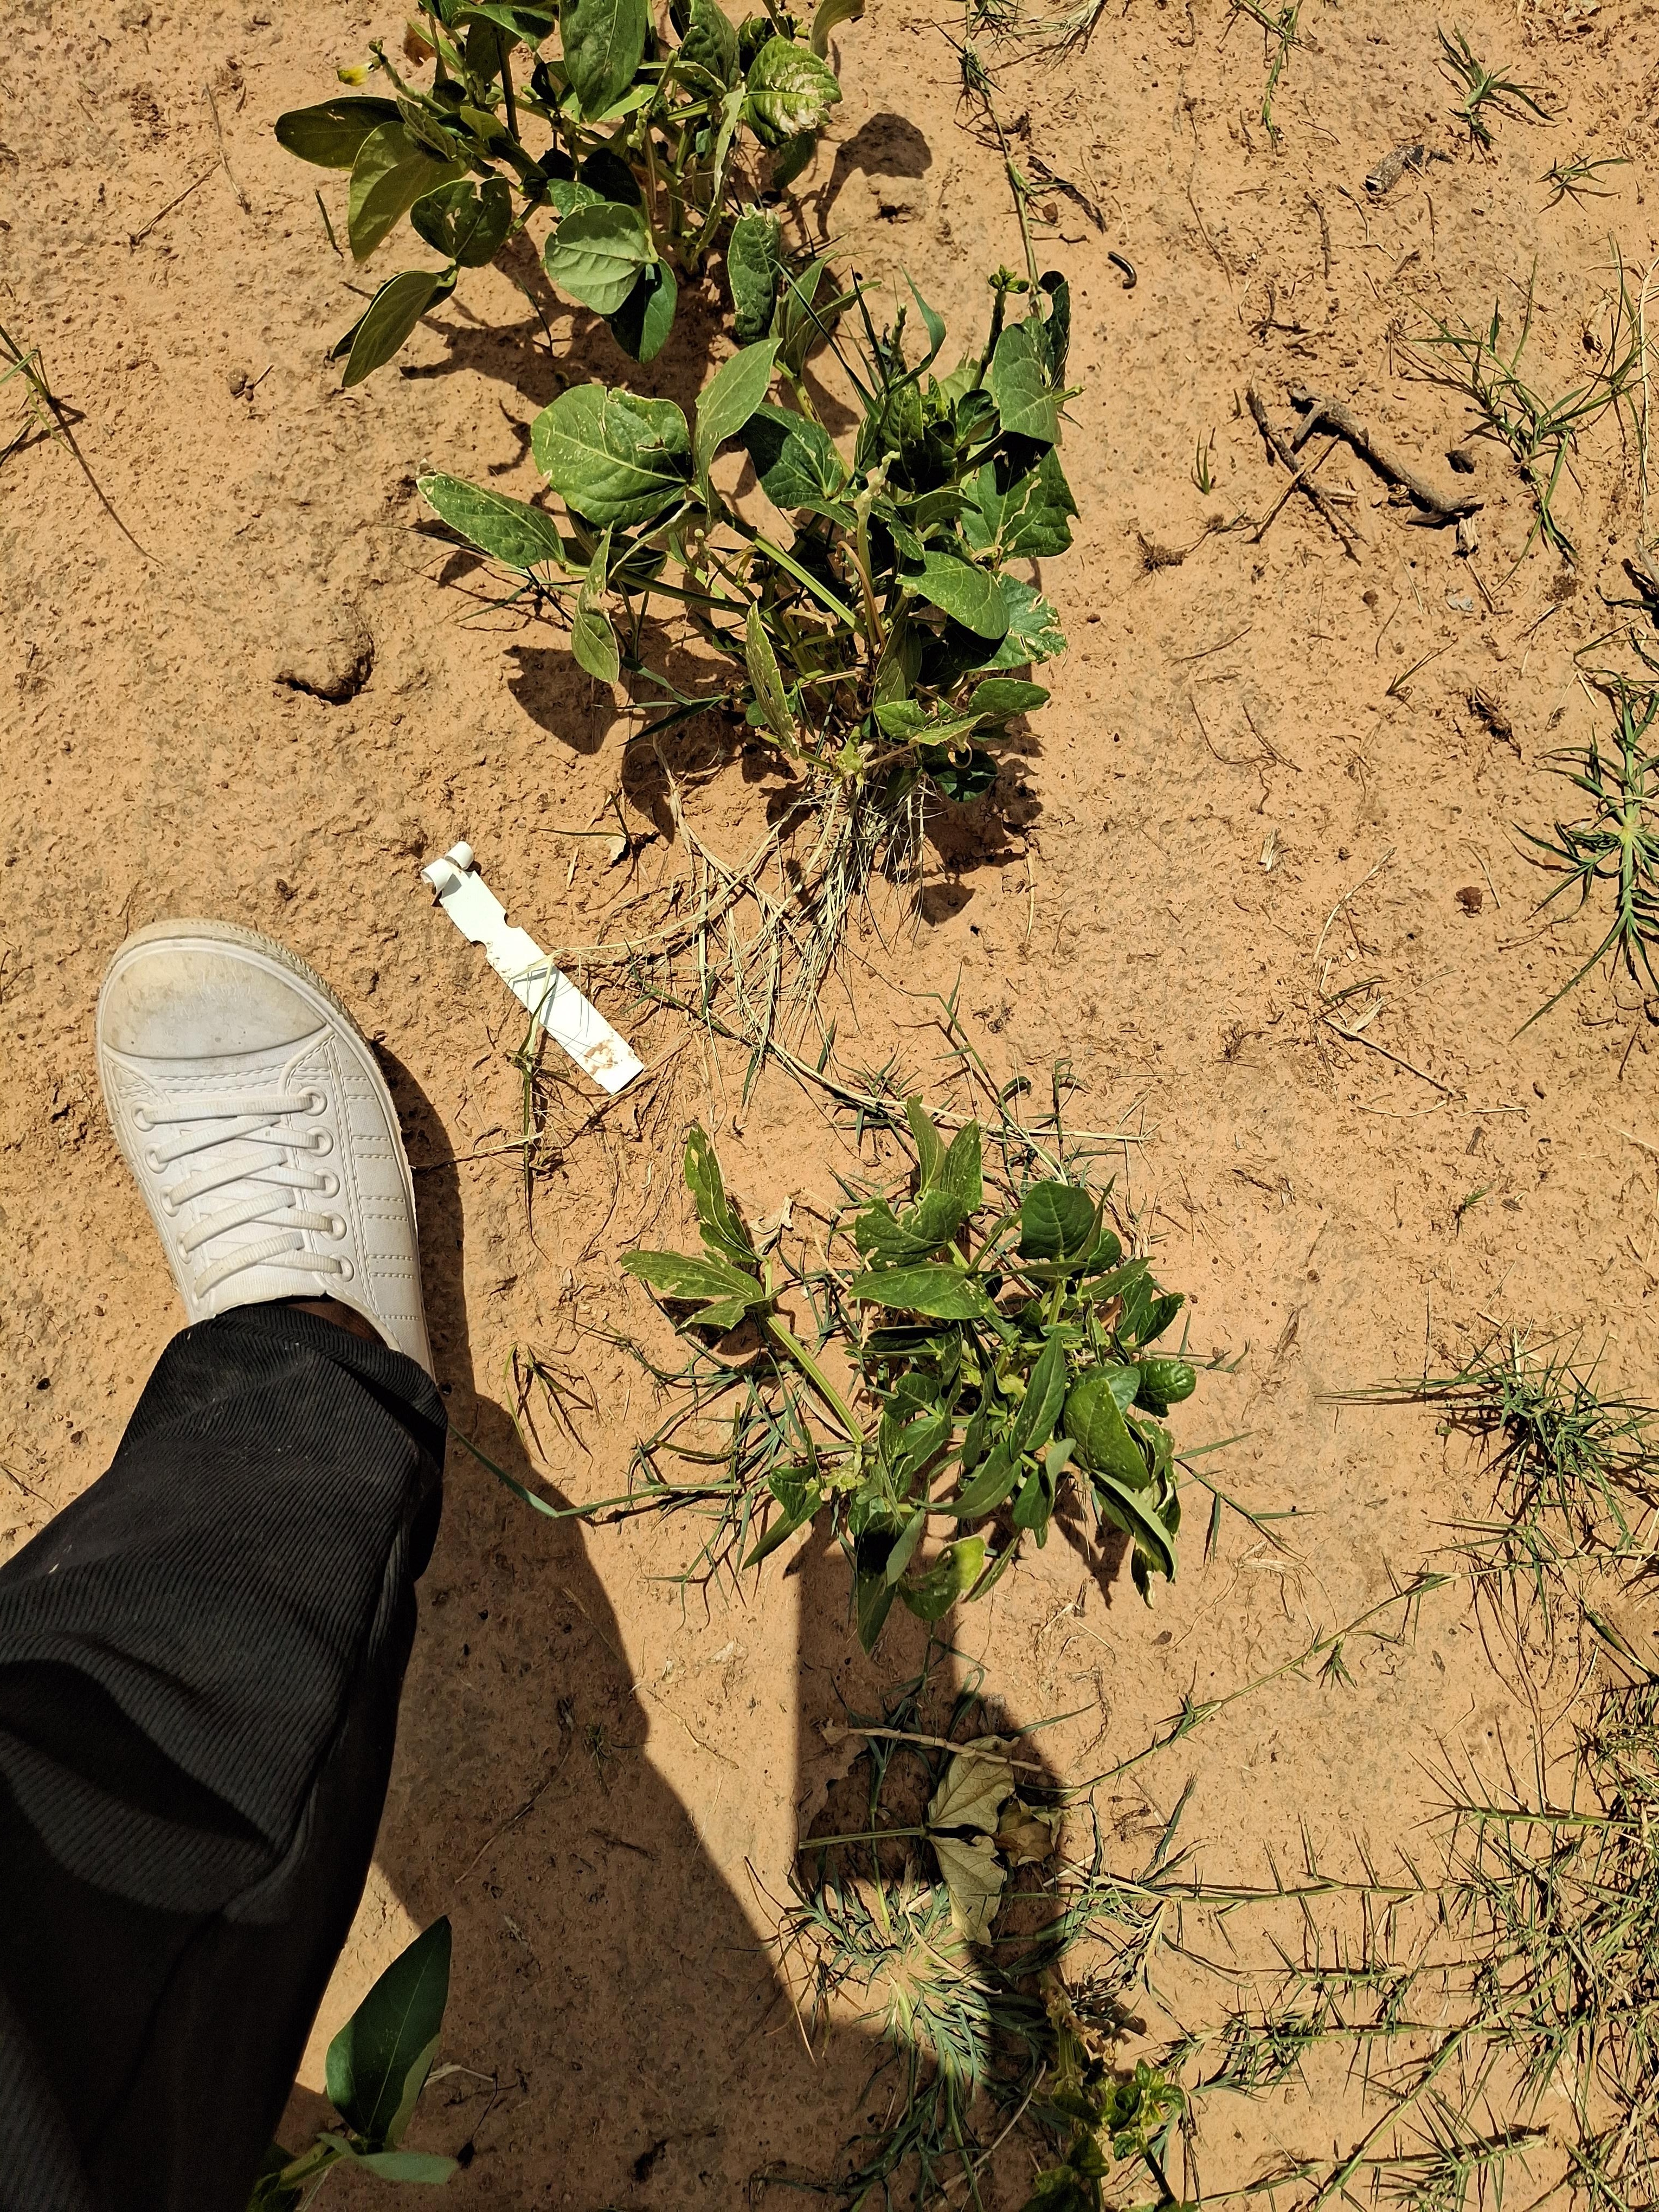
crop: cowpea
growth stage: harvest maturity
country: Nigeria
